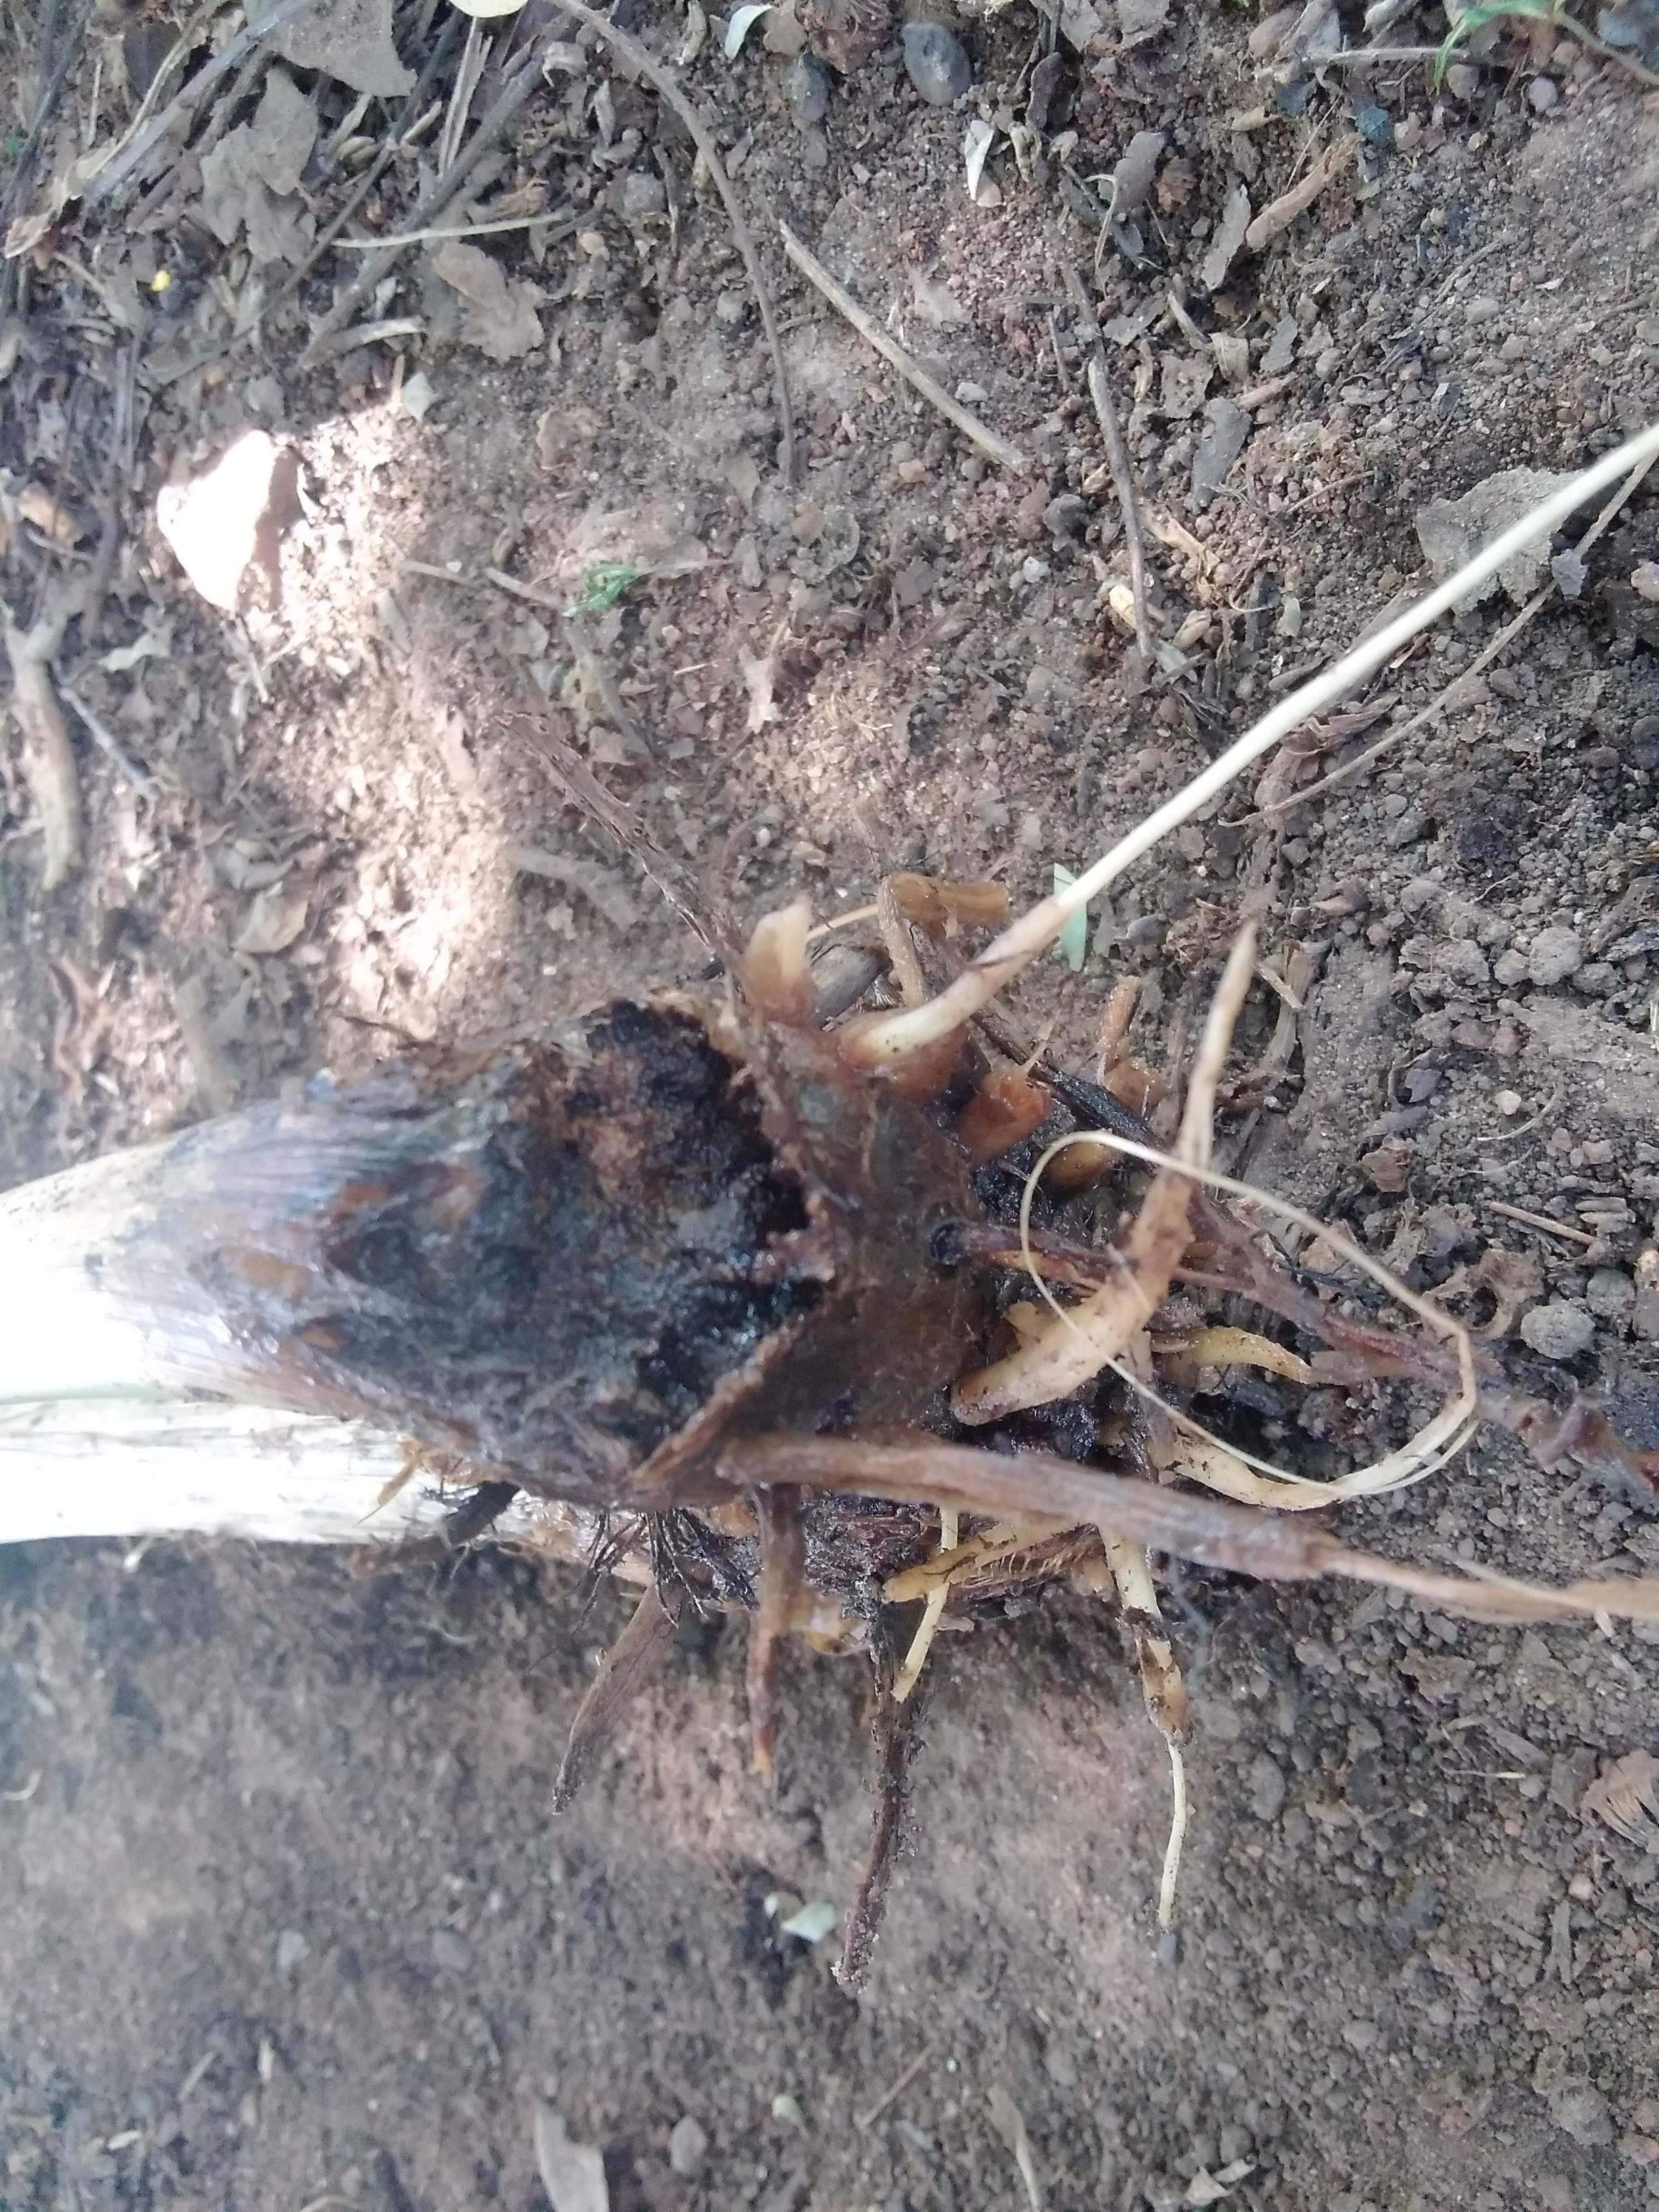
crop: banana
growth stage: vegetative
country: Tanzania
